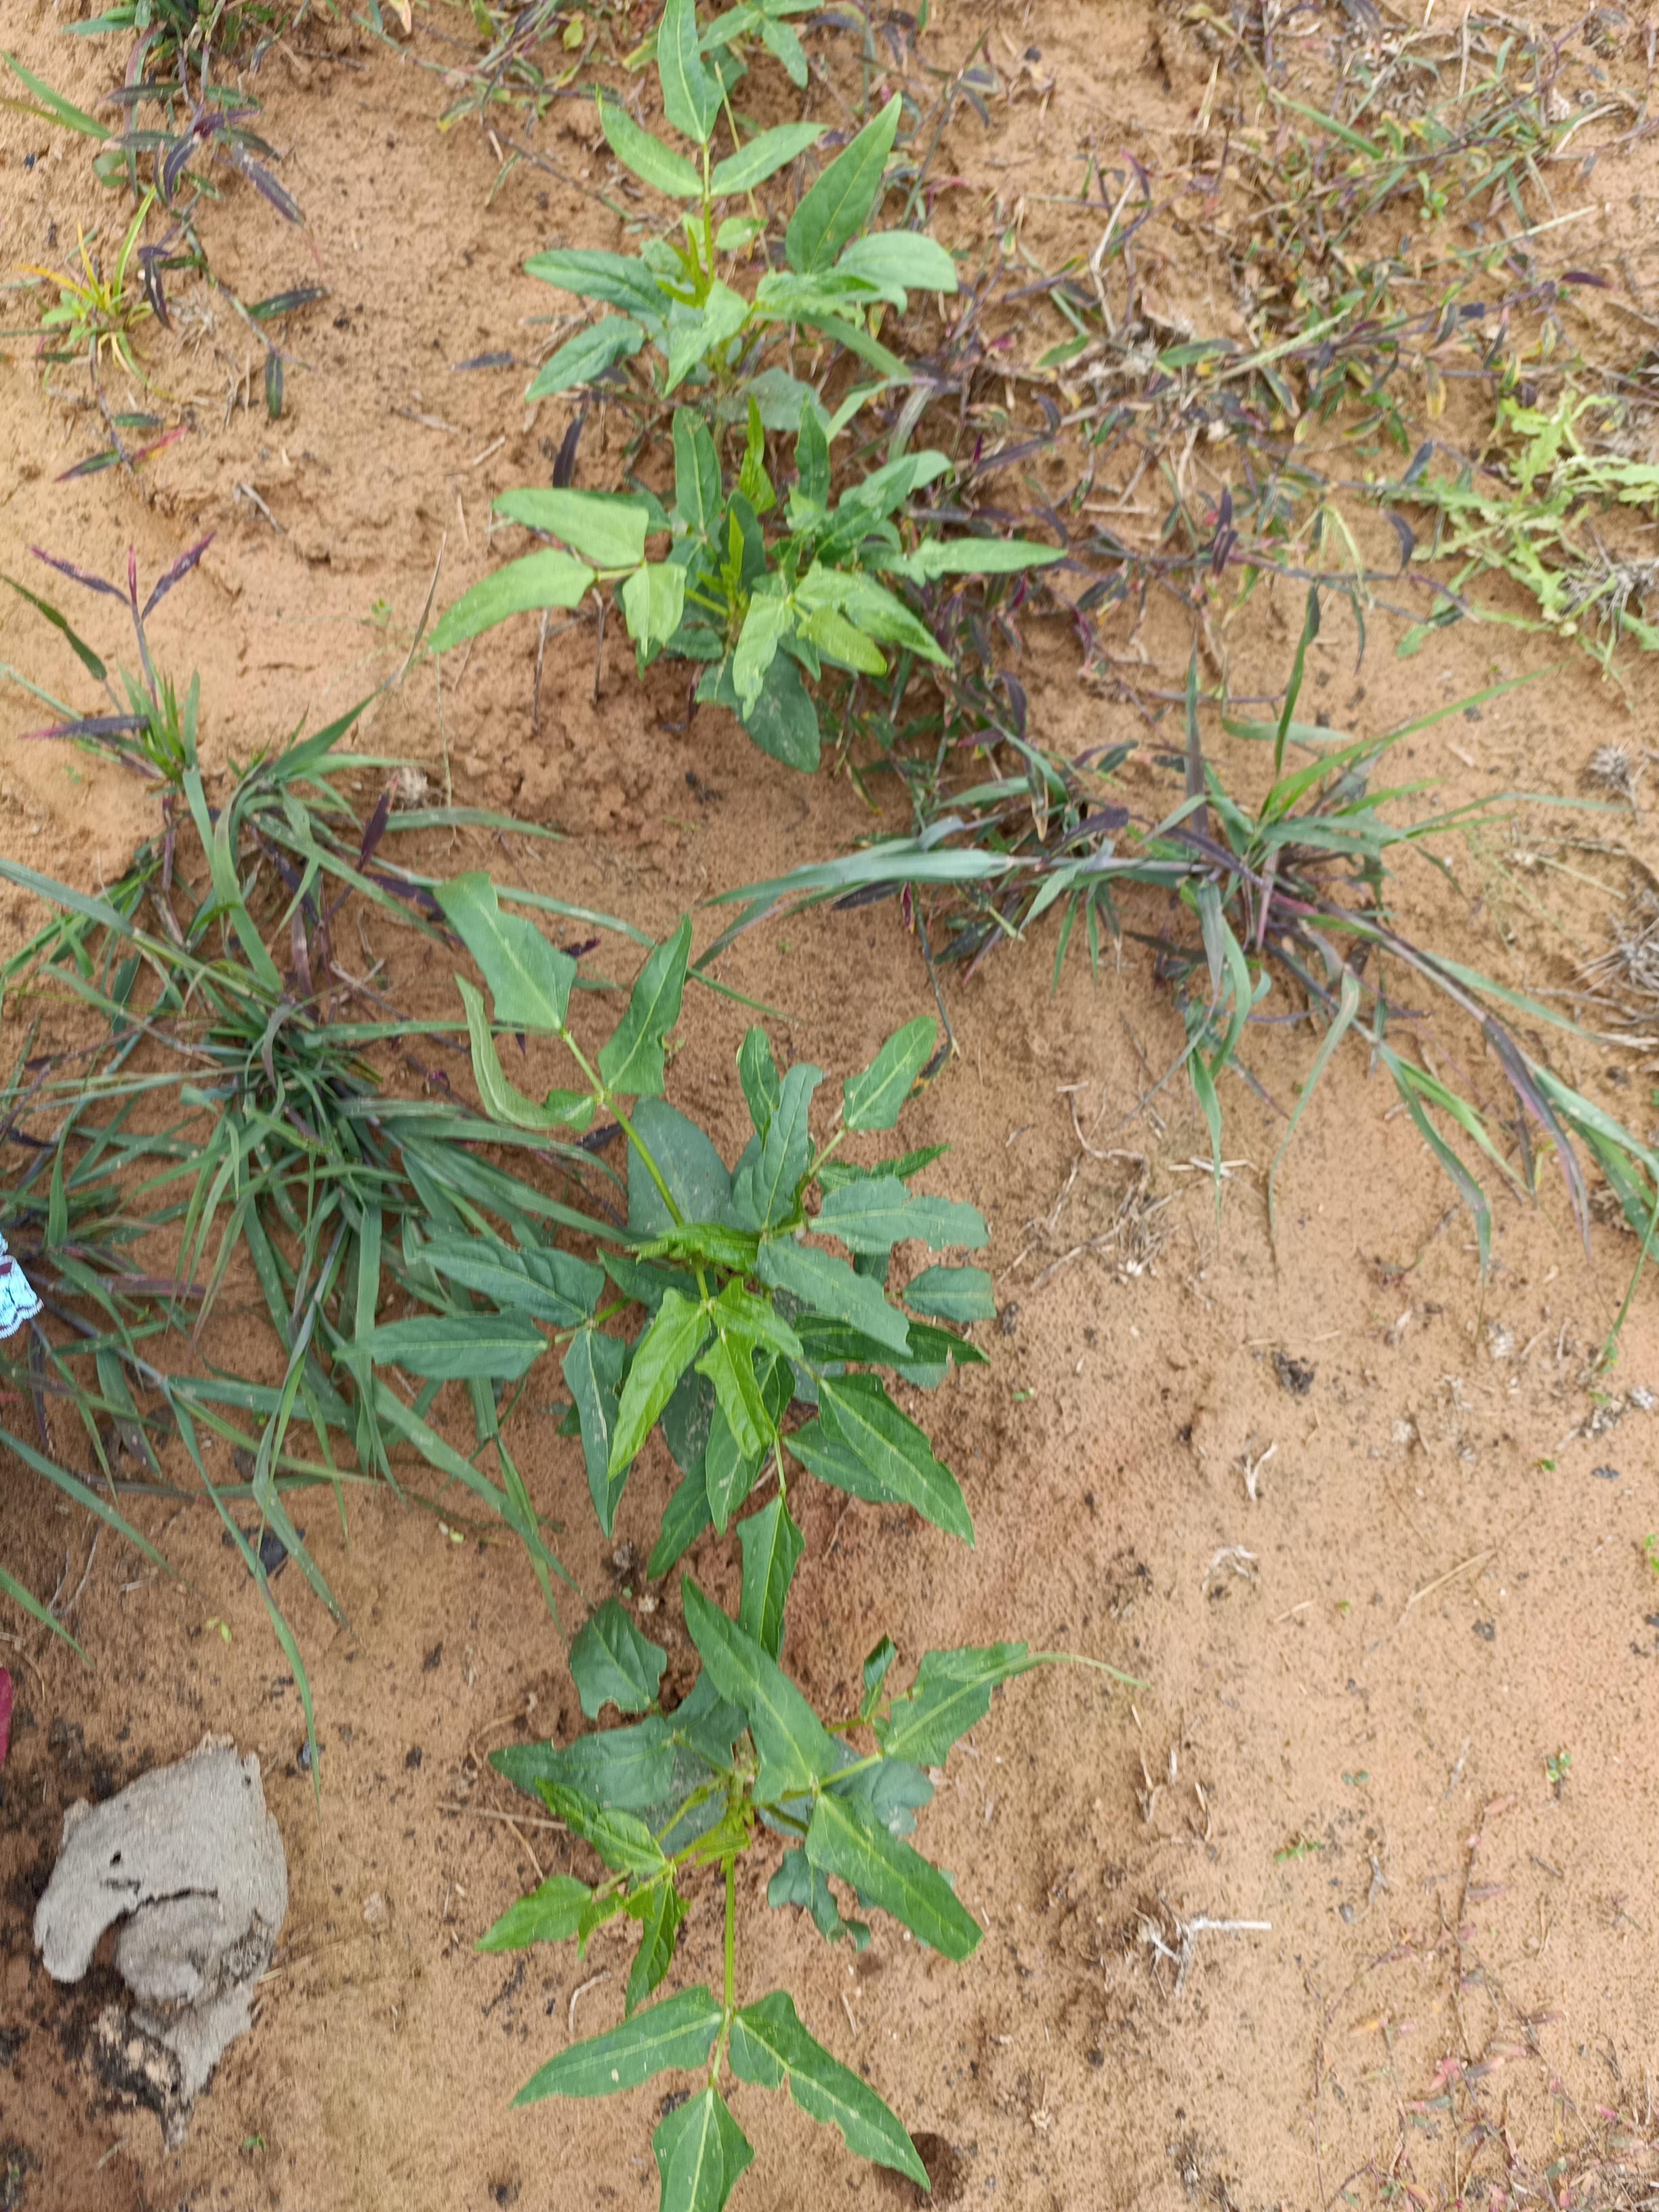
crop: cowpea
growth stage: emergence
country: Nigeria
